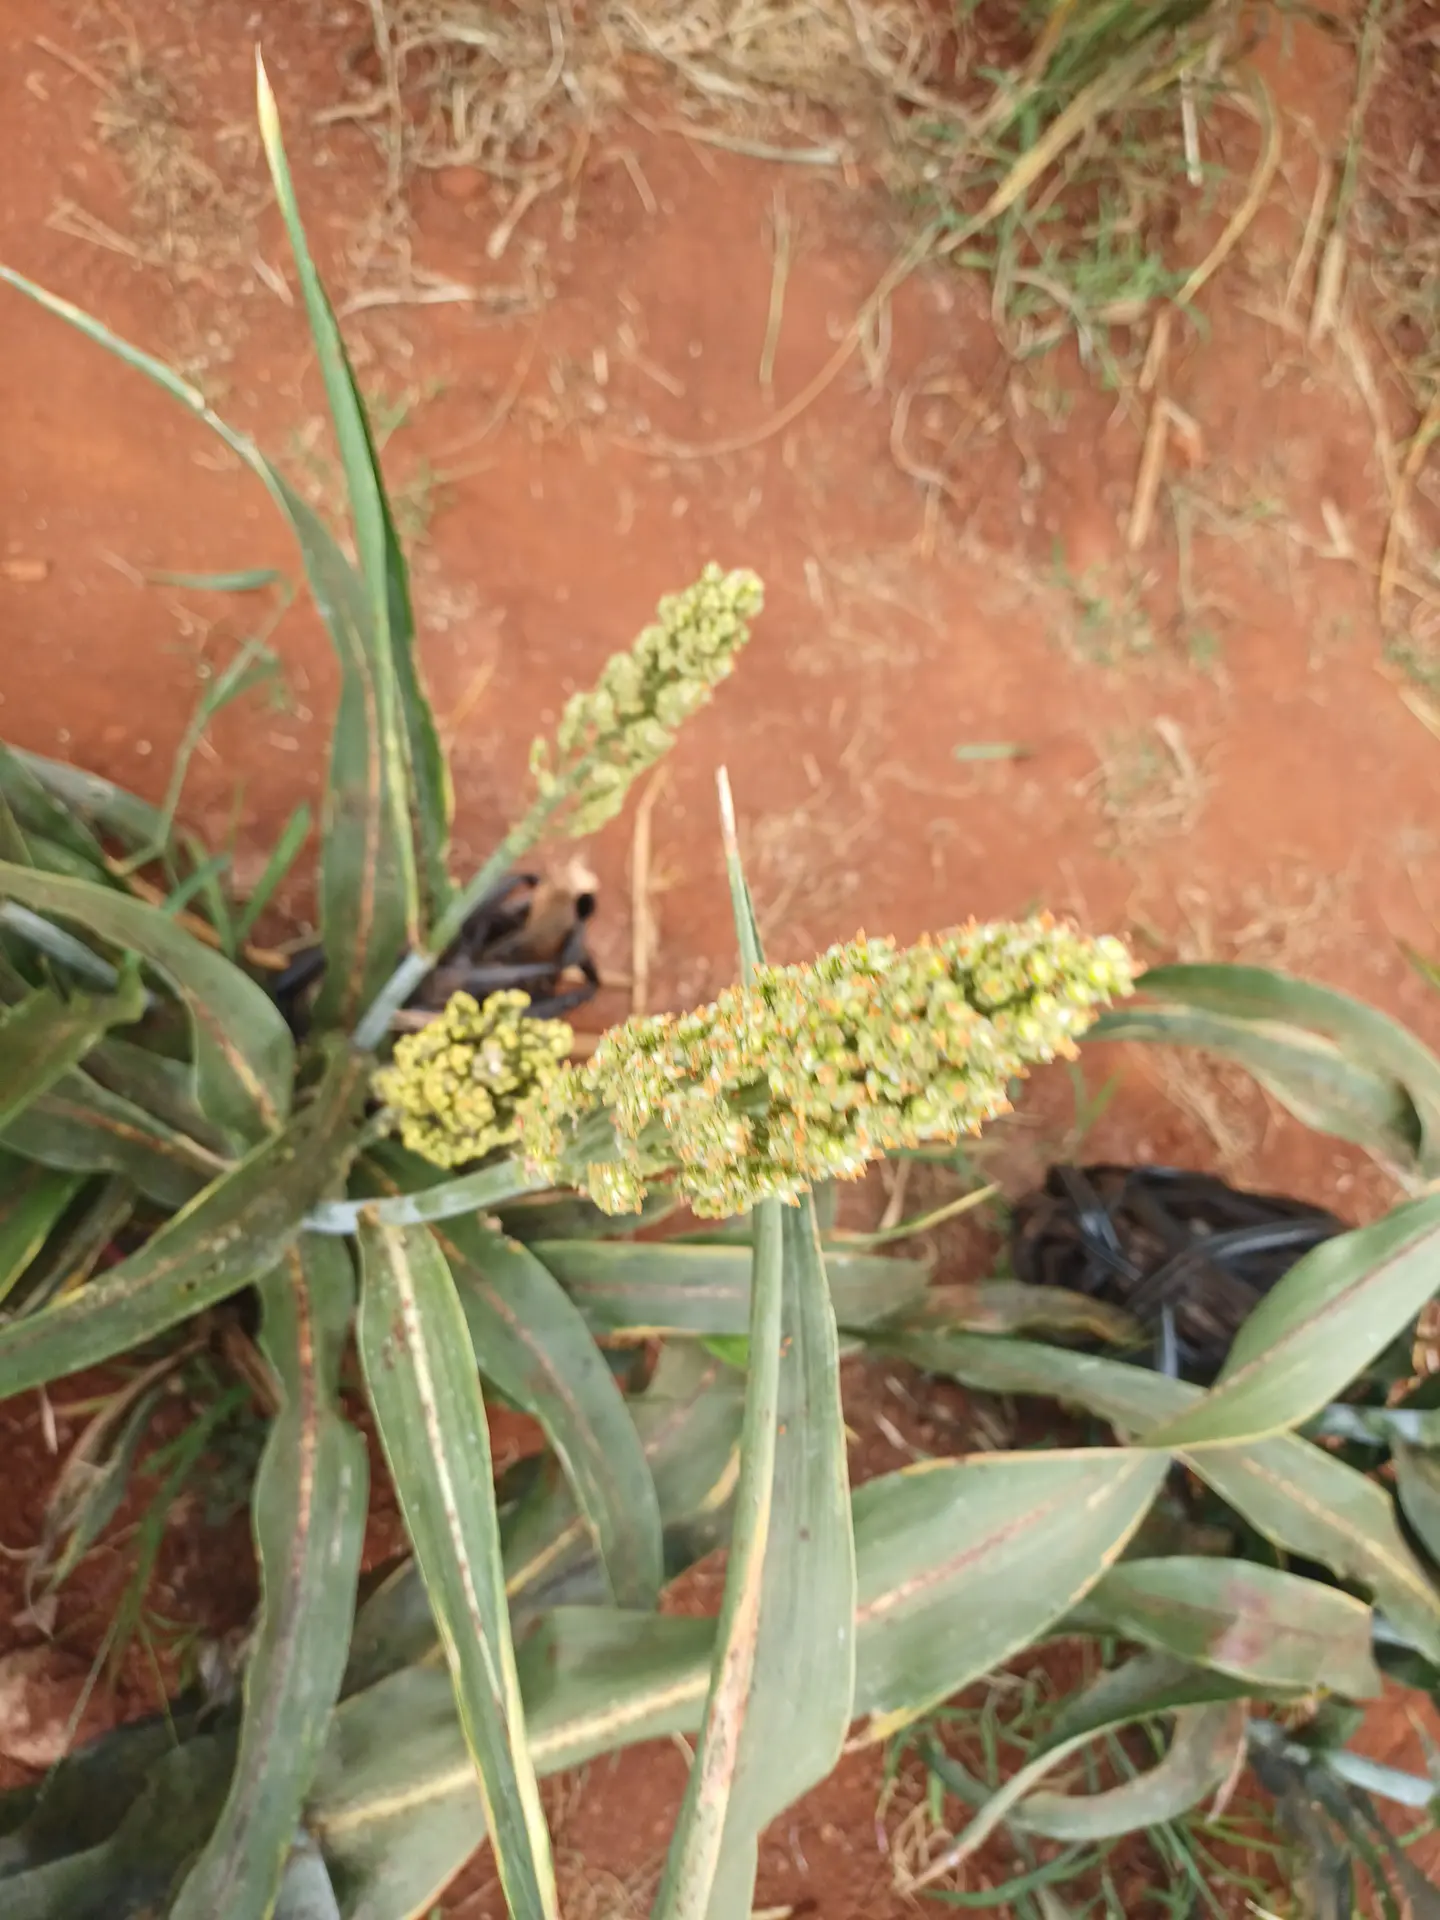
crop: sorghum
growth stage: filling grain
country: Kenya
